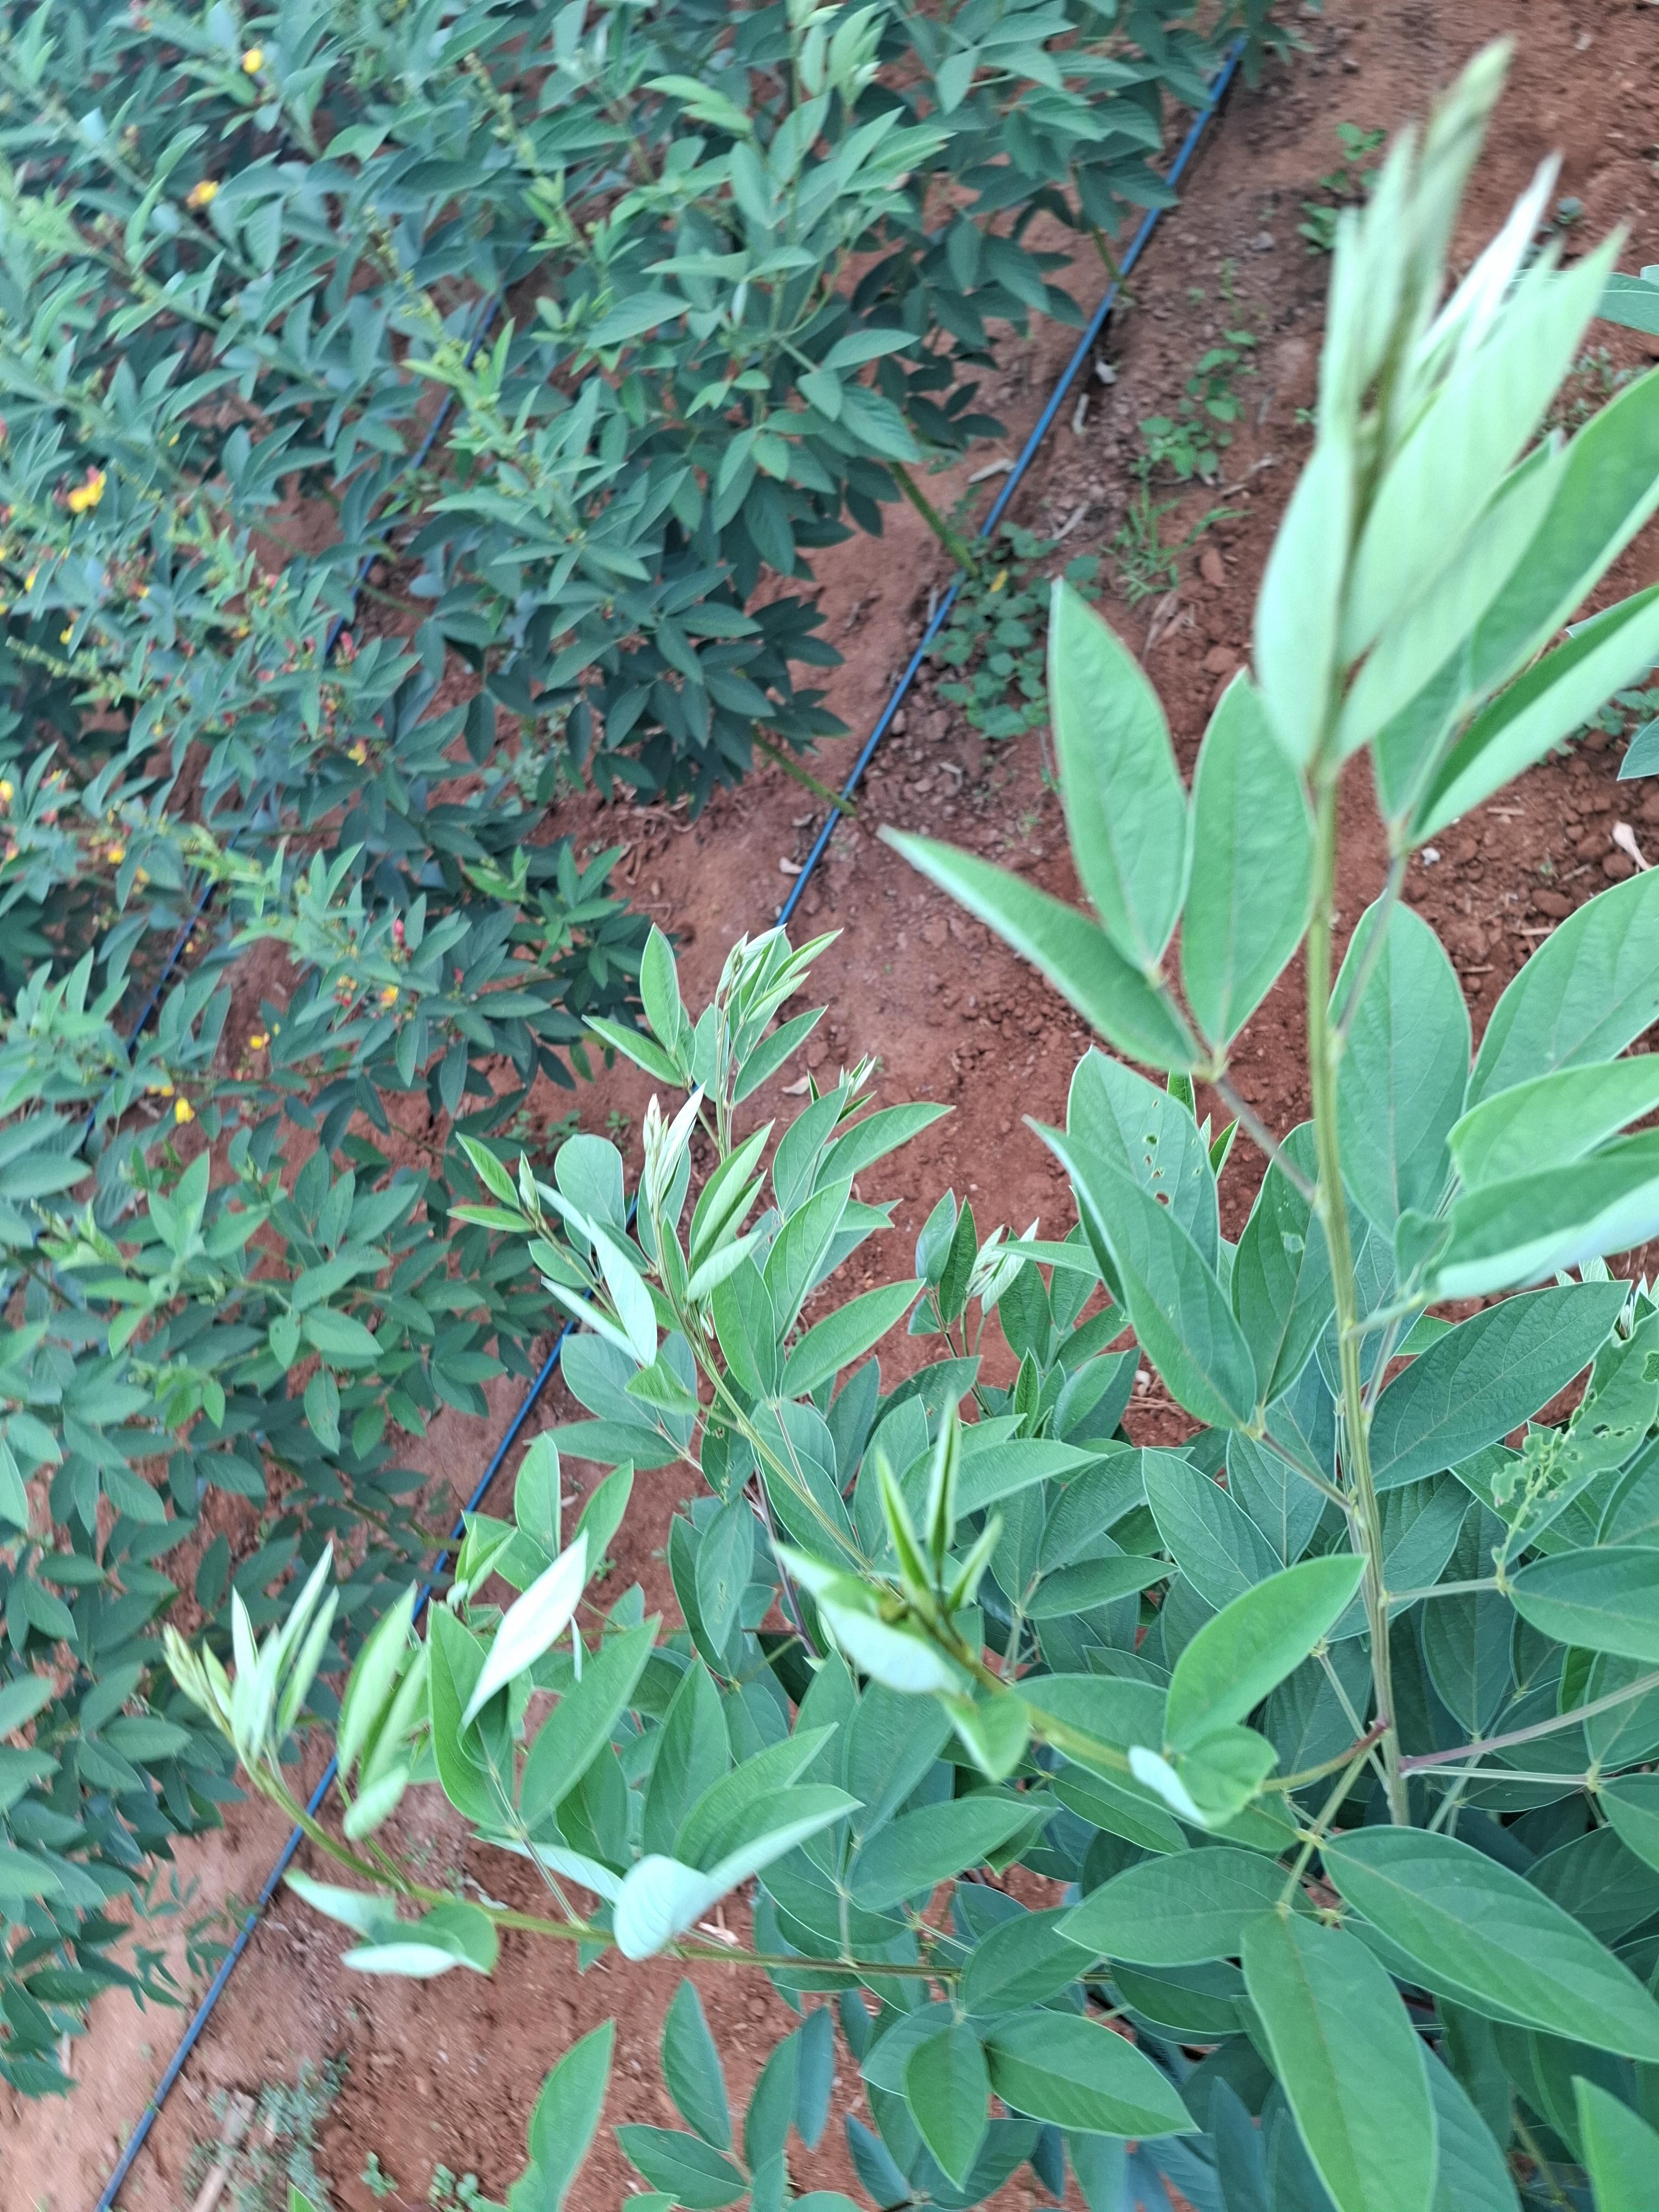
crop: pigeonpea
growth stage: vegetative
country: Kenya
